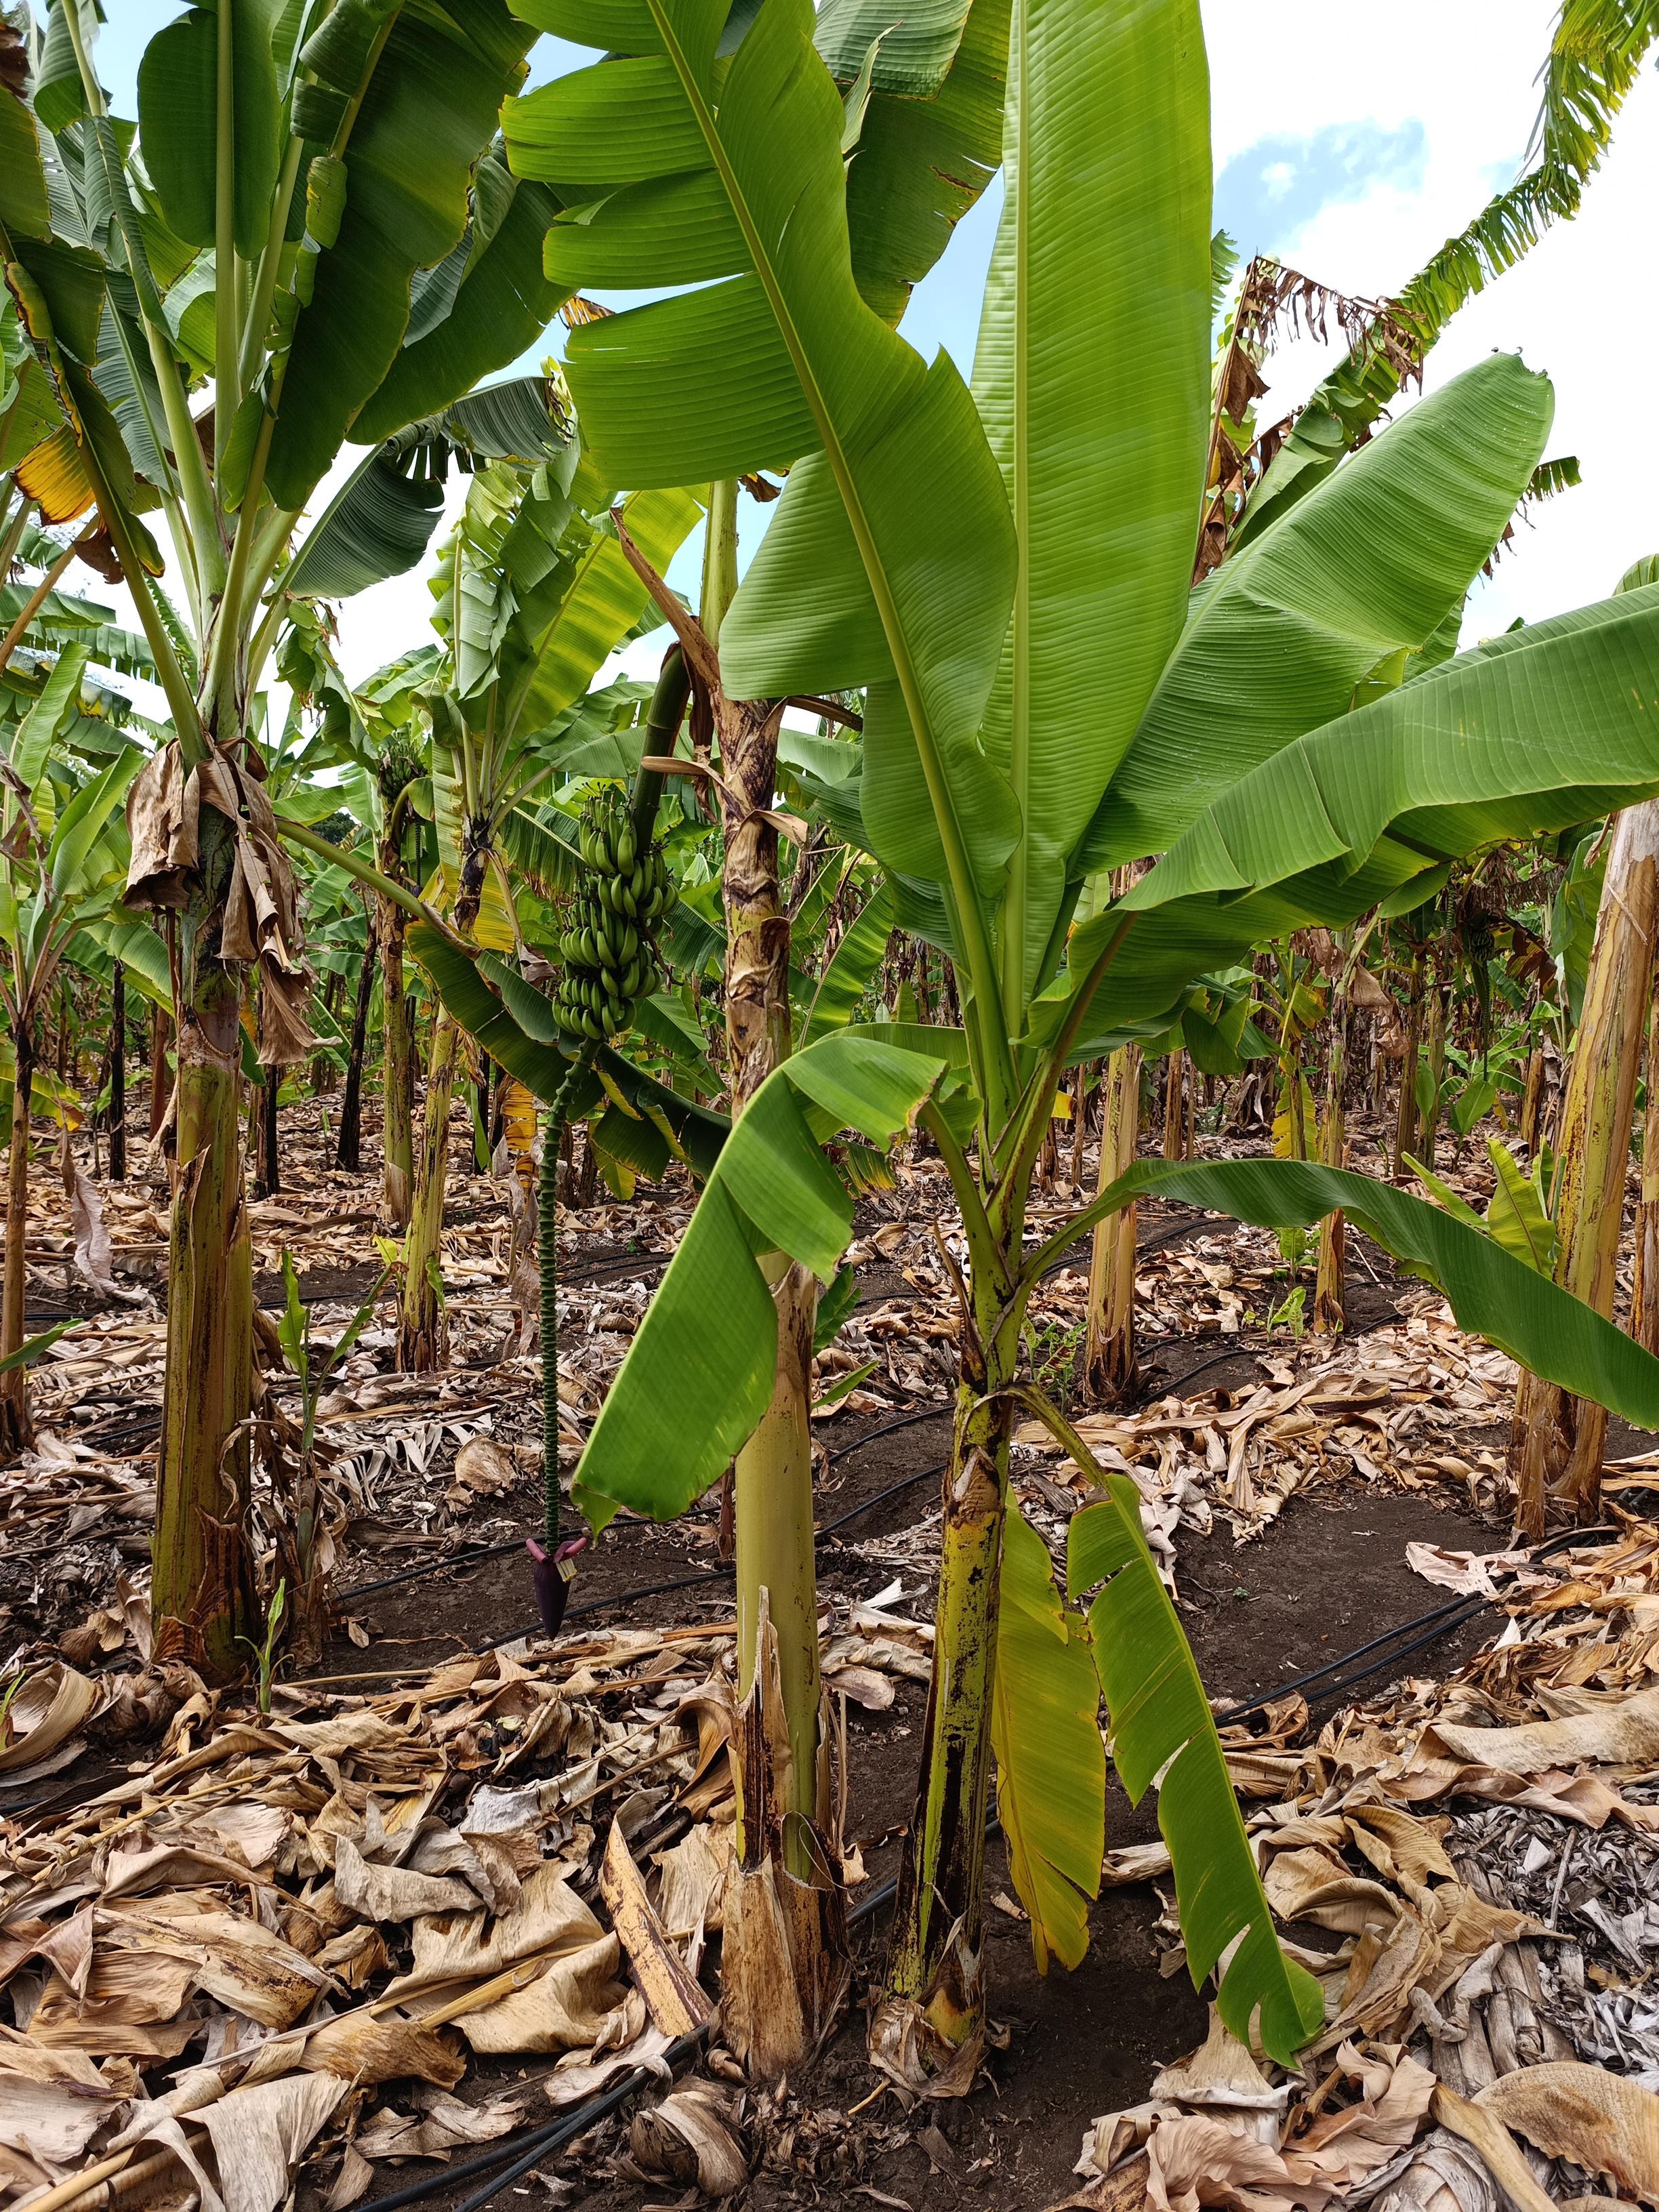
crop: banana
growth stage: development fruit
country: Tanzania
